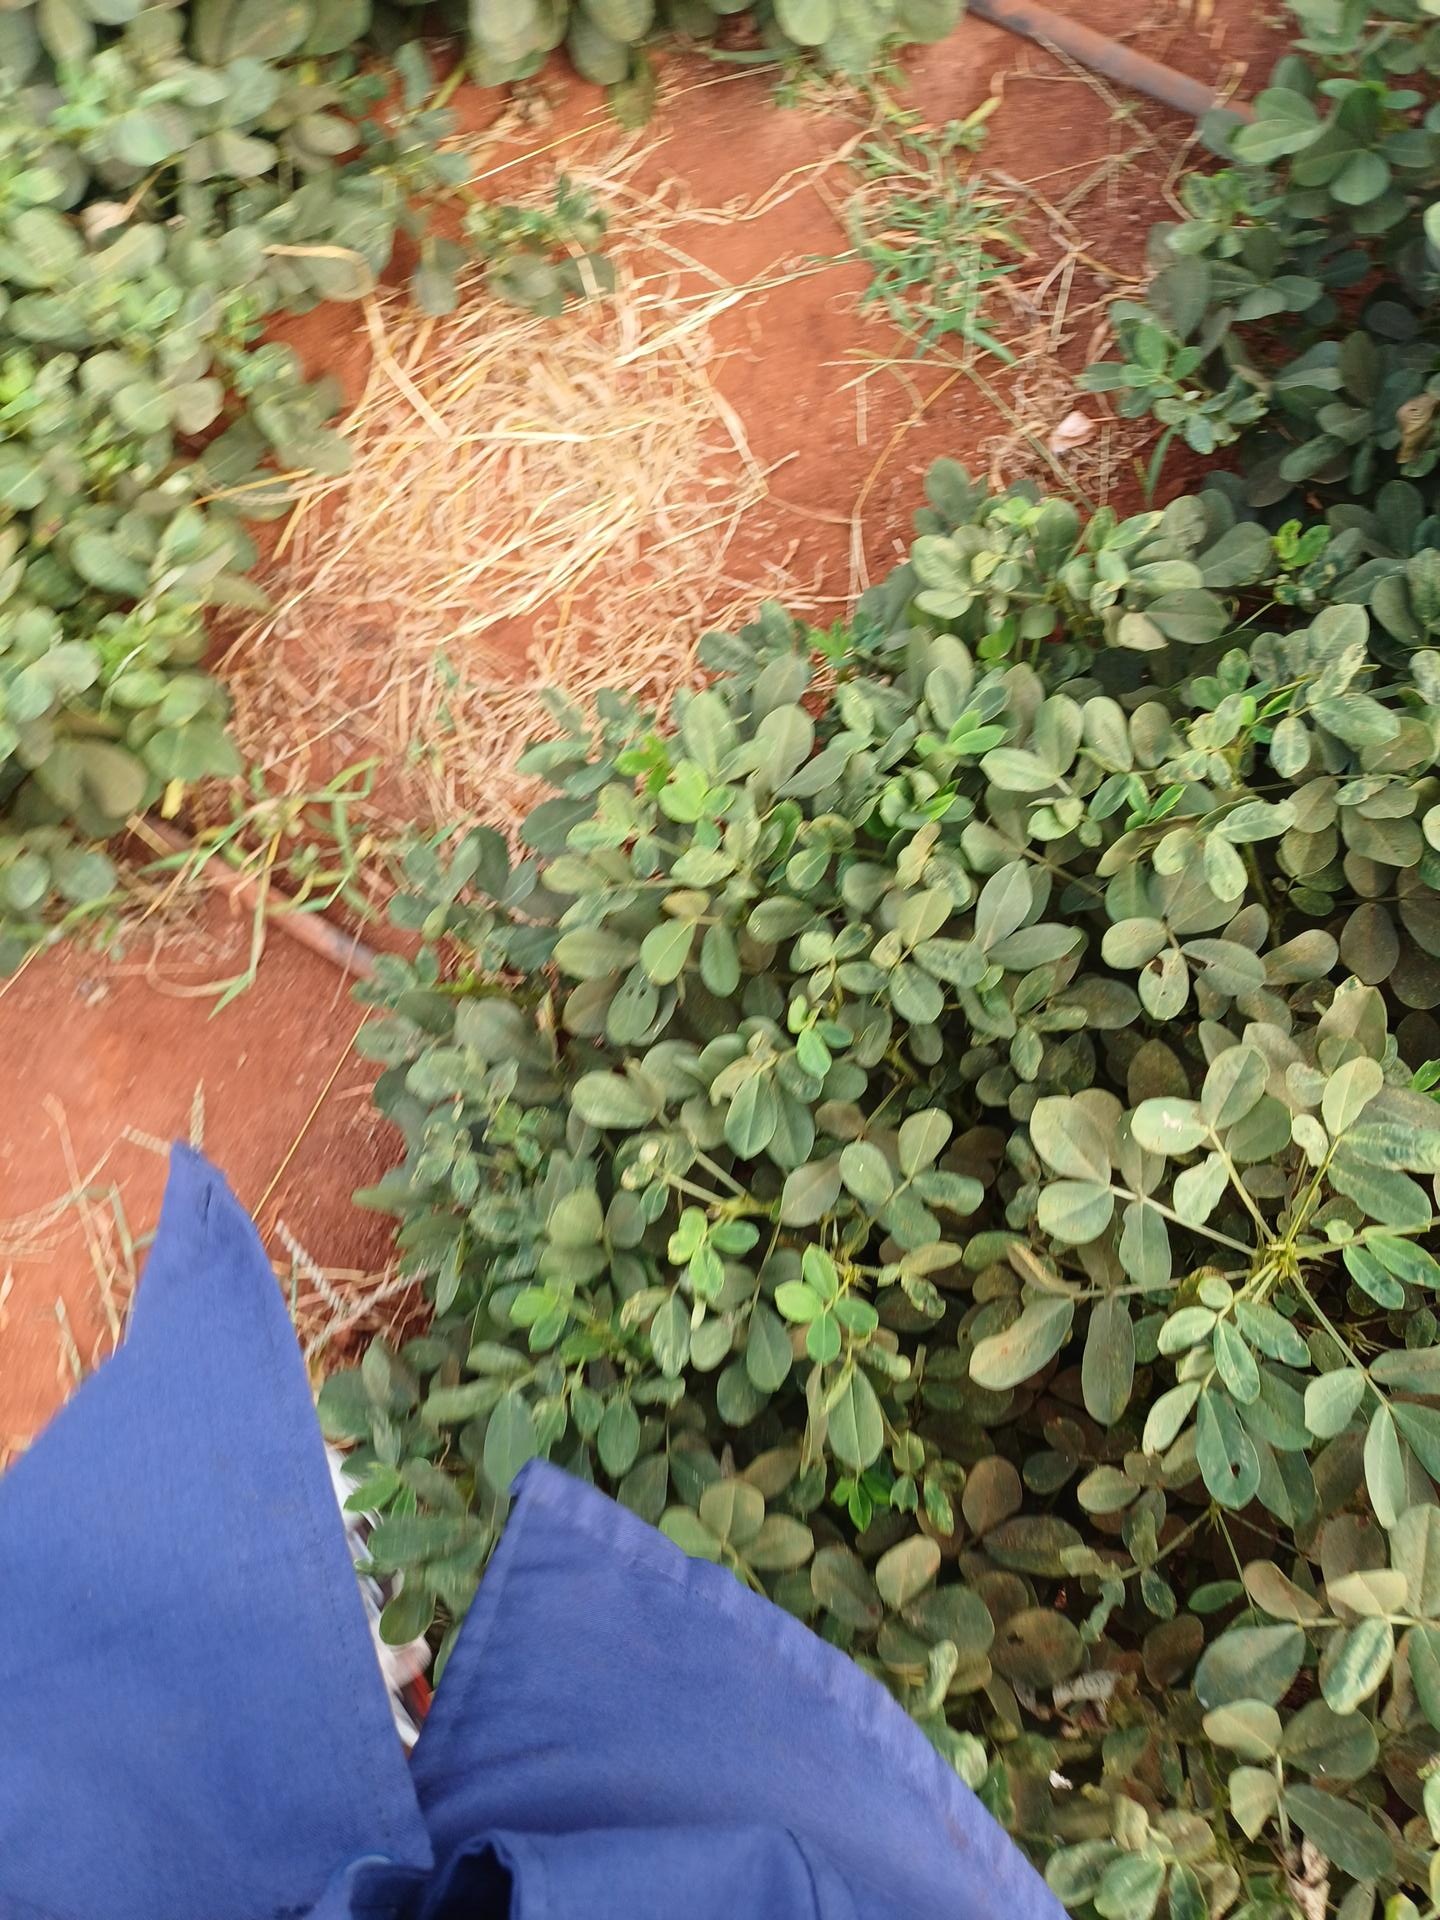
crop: groundnut
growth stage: maturity
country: Kenya
